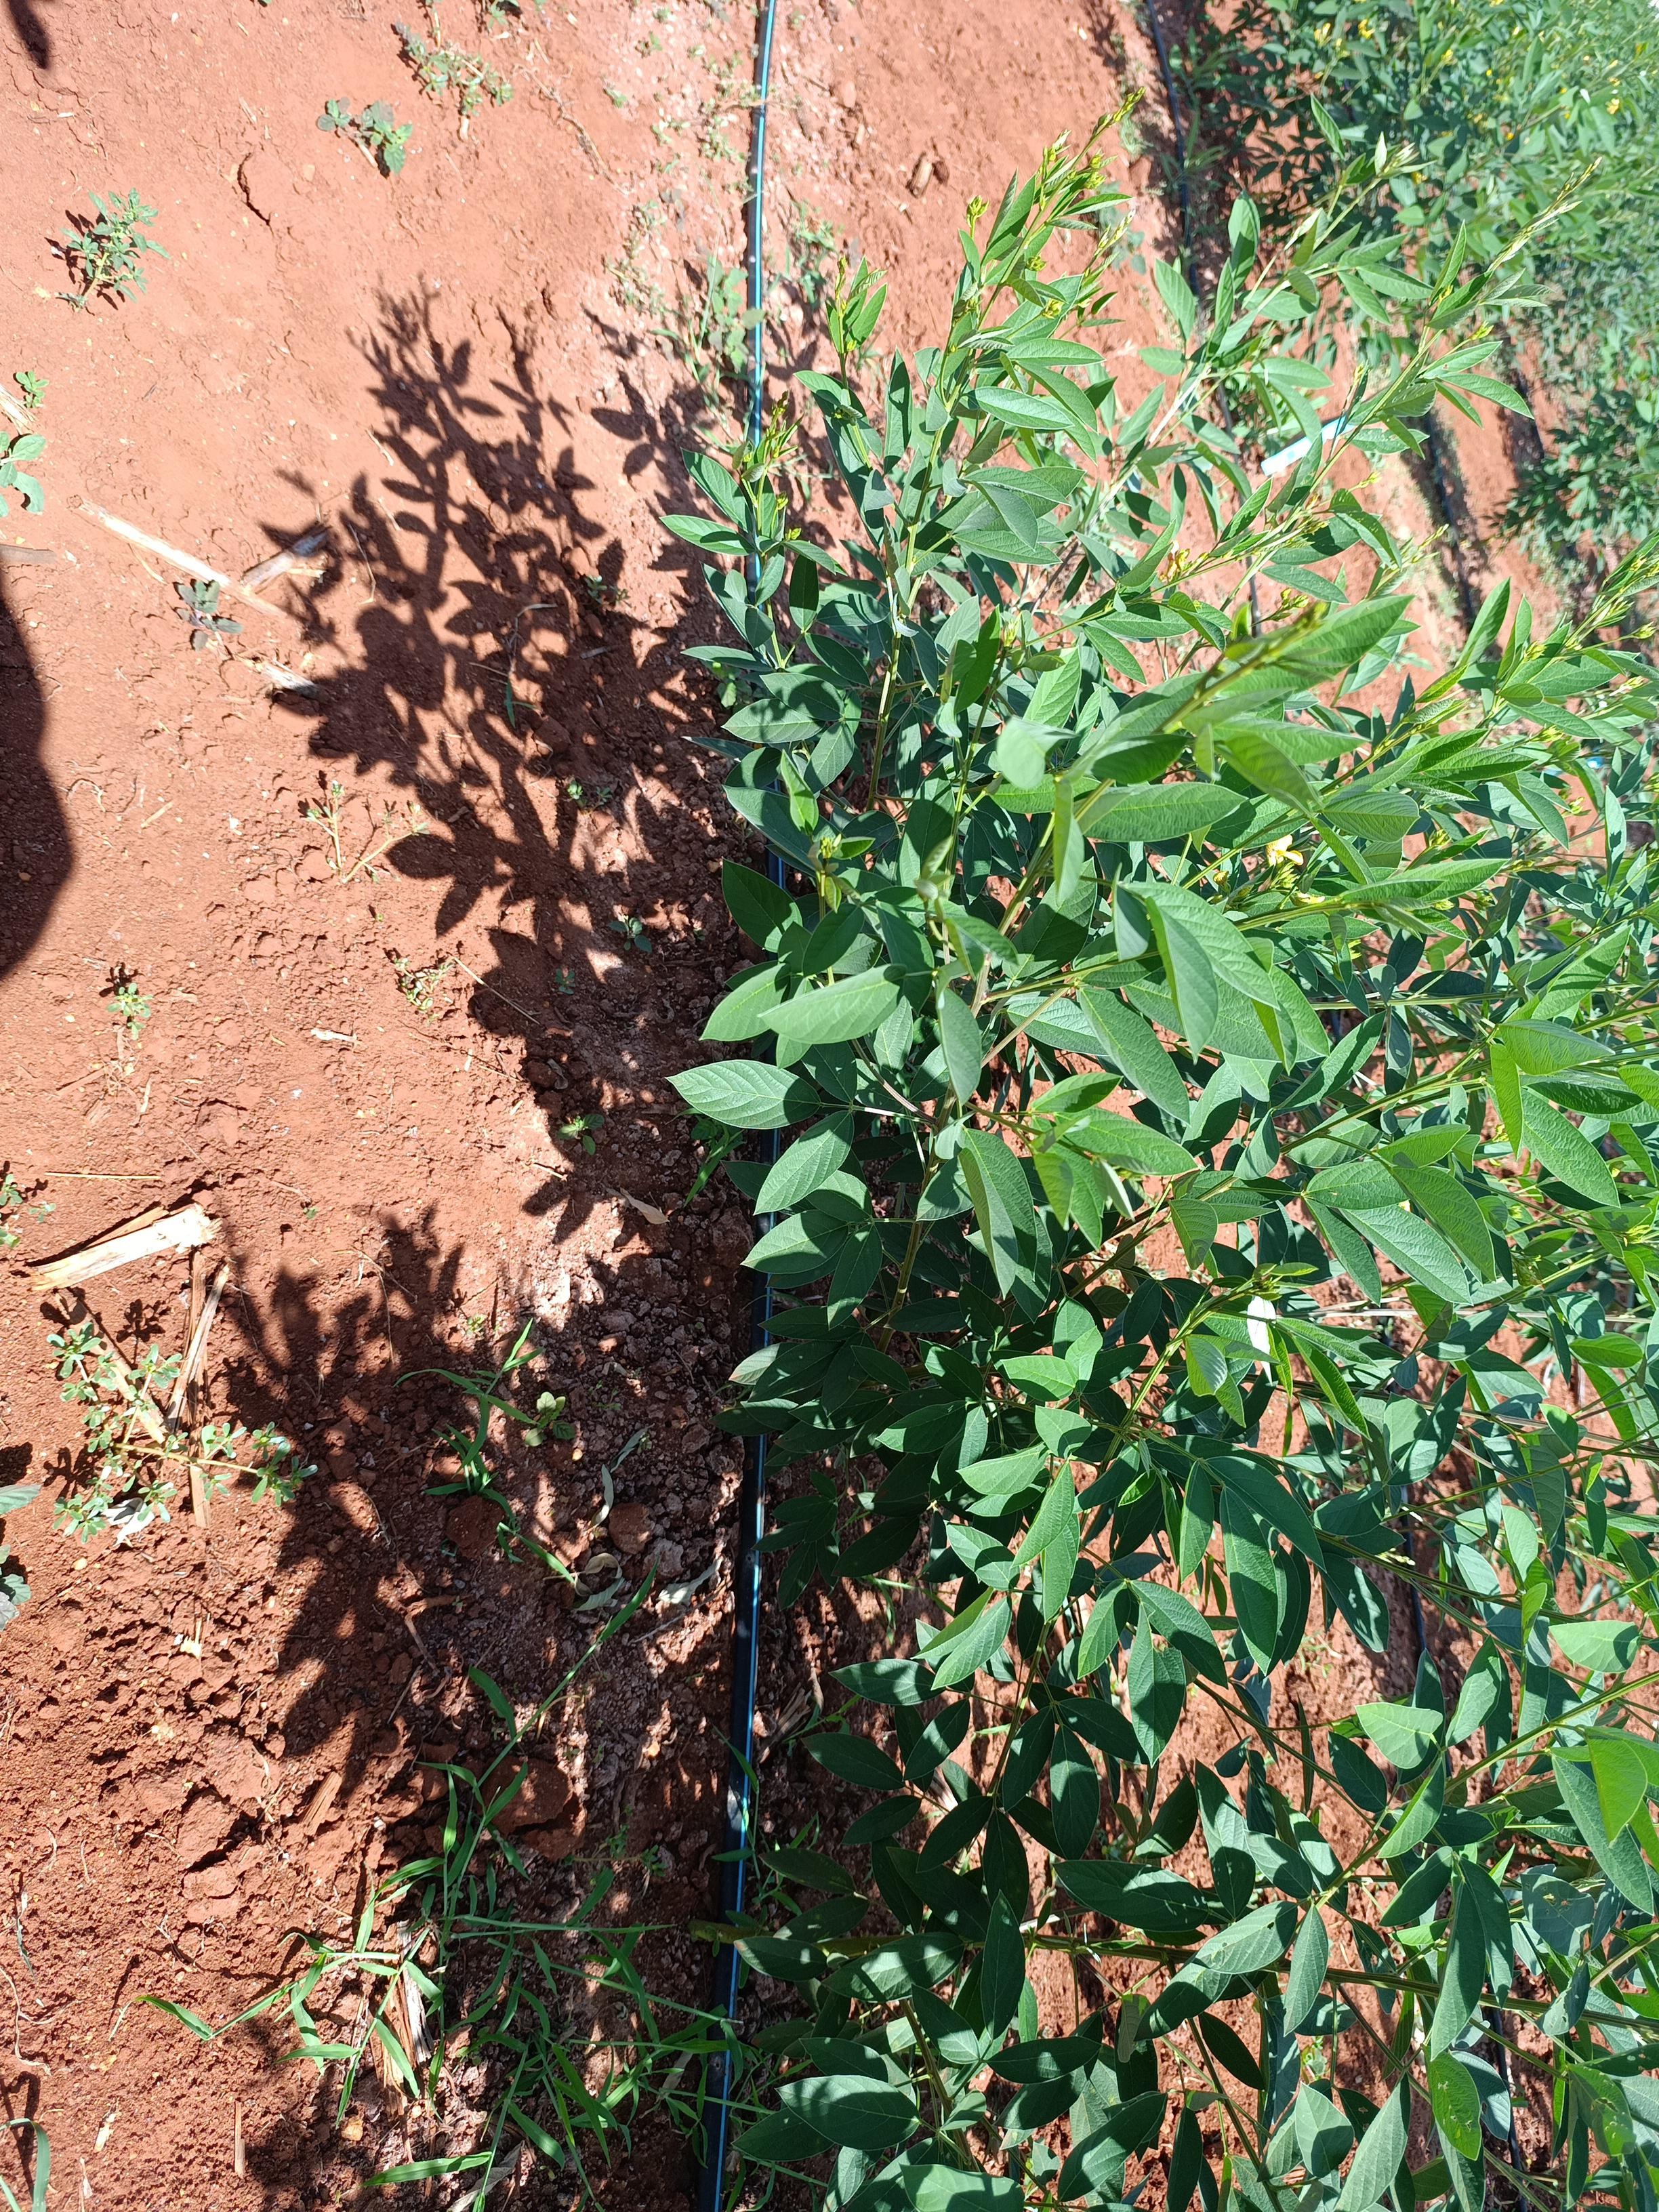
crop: pigeonpea
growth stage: flowering
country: Kenya
